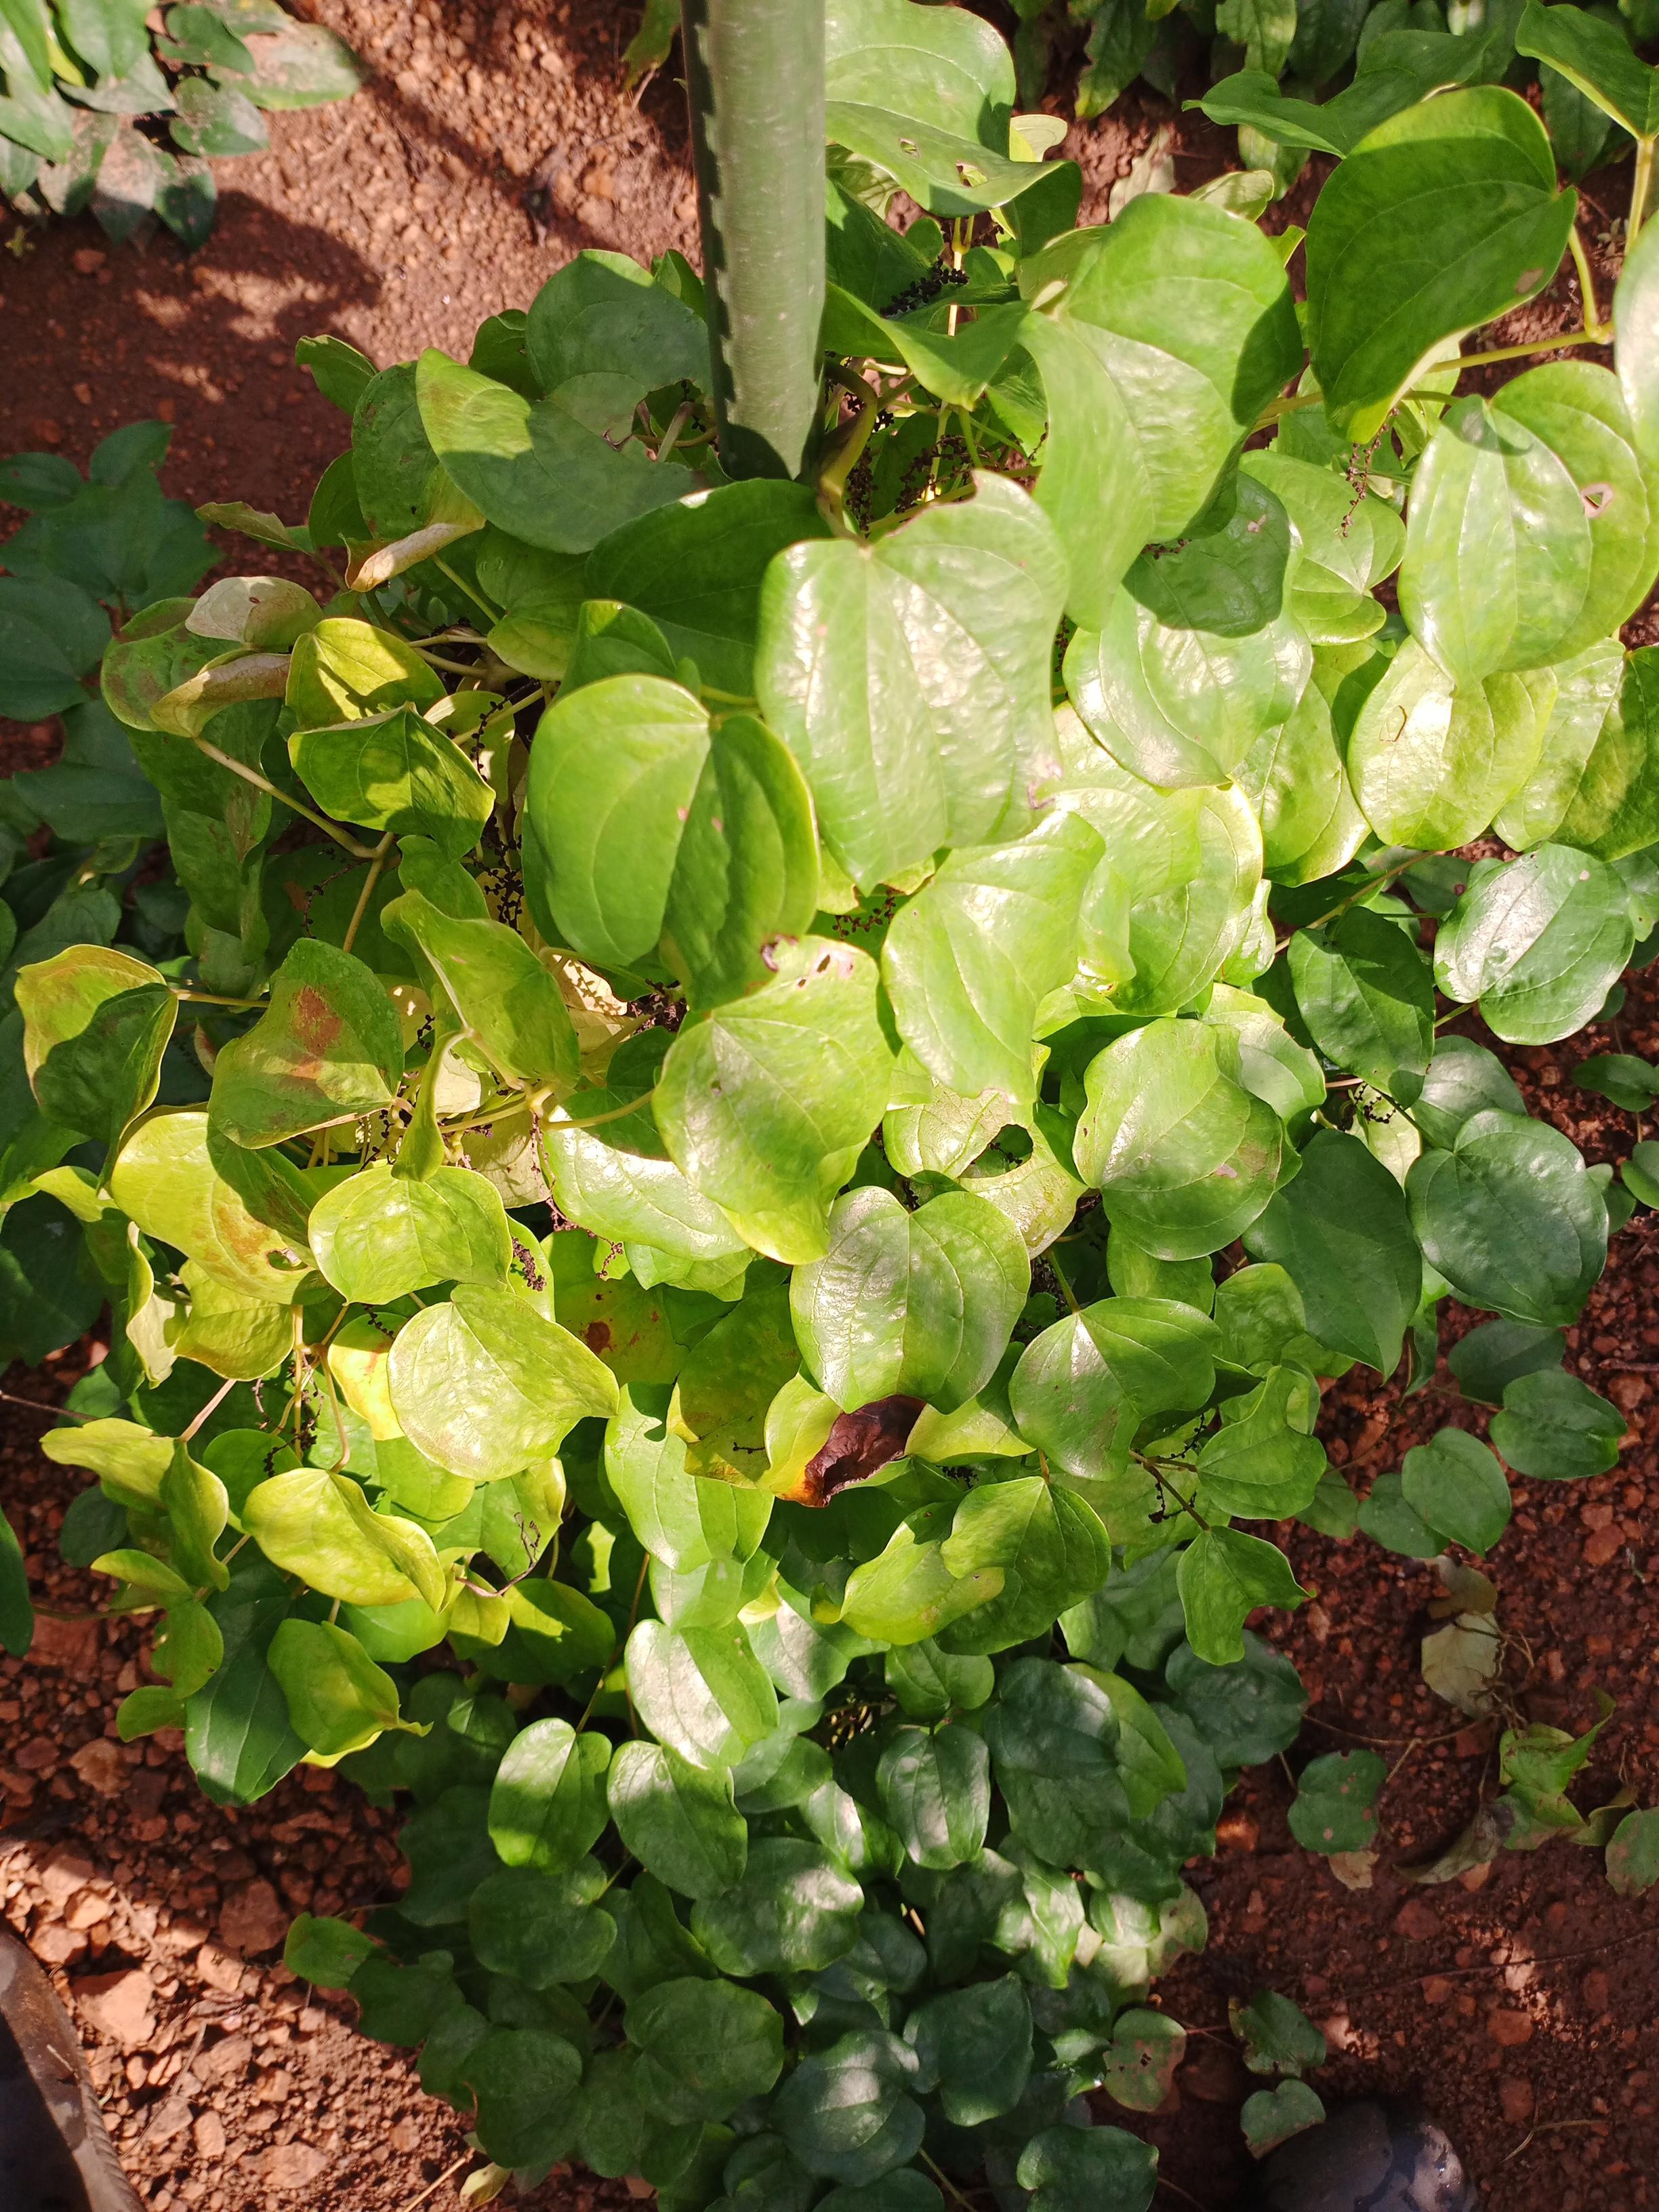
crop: yam
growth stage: vegetative
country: Nigeria
